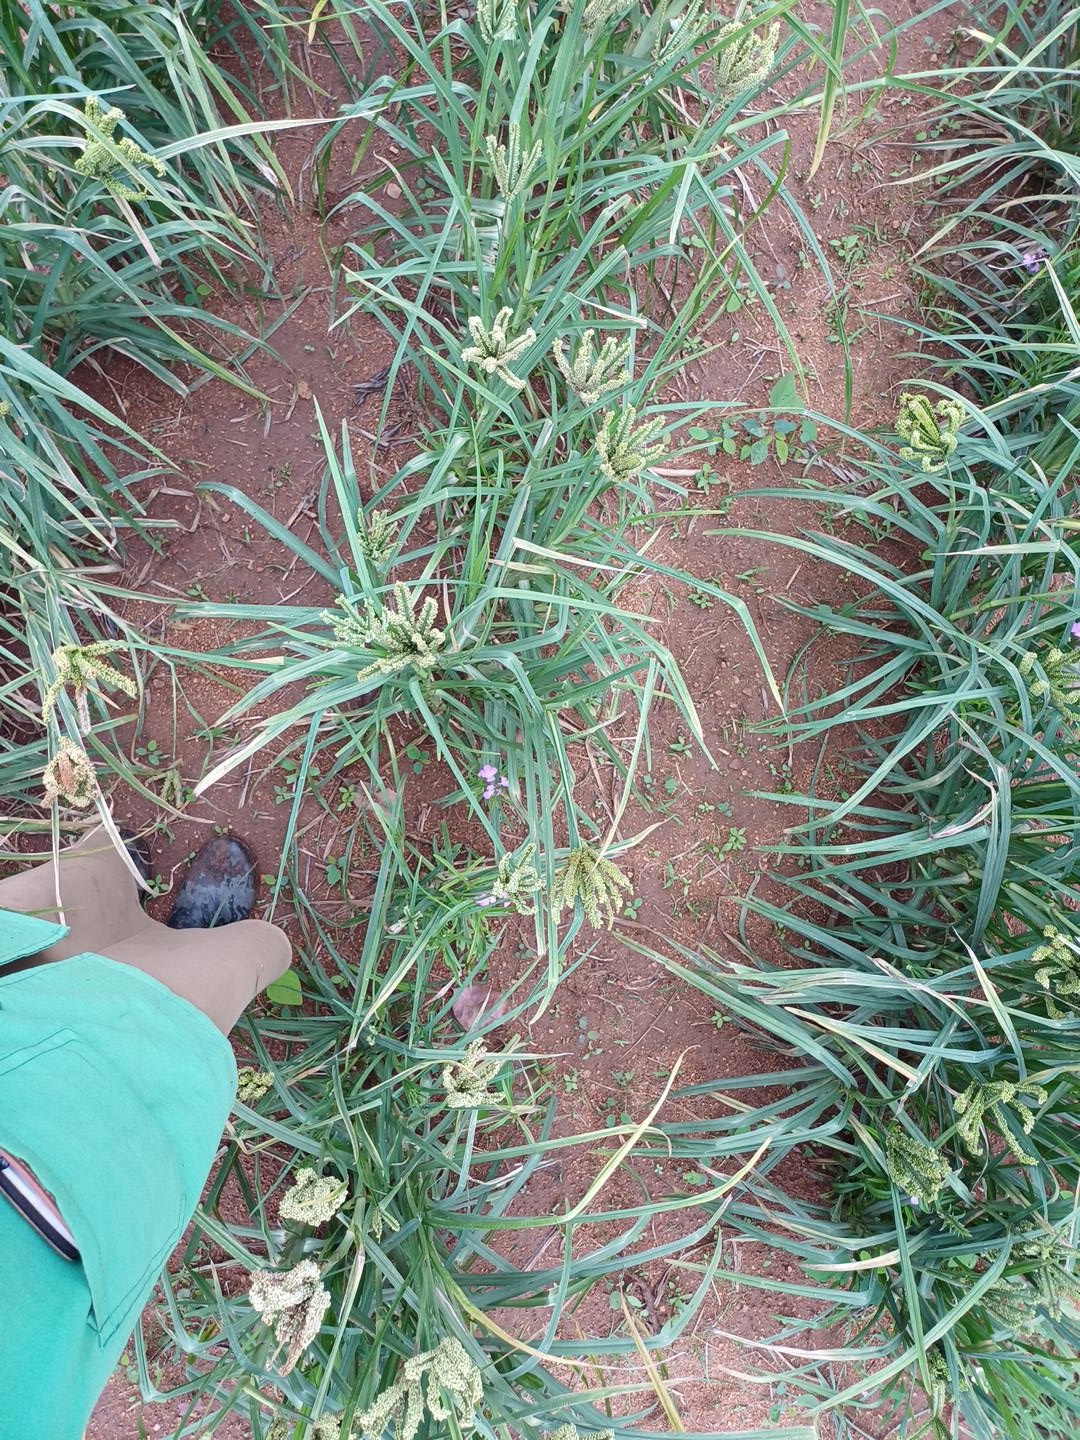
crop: finger millet
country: Kenya
